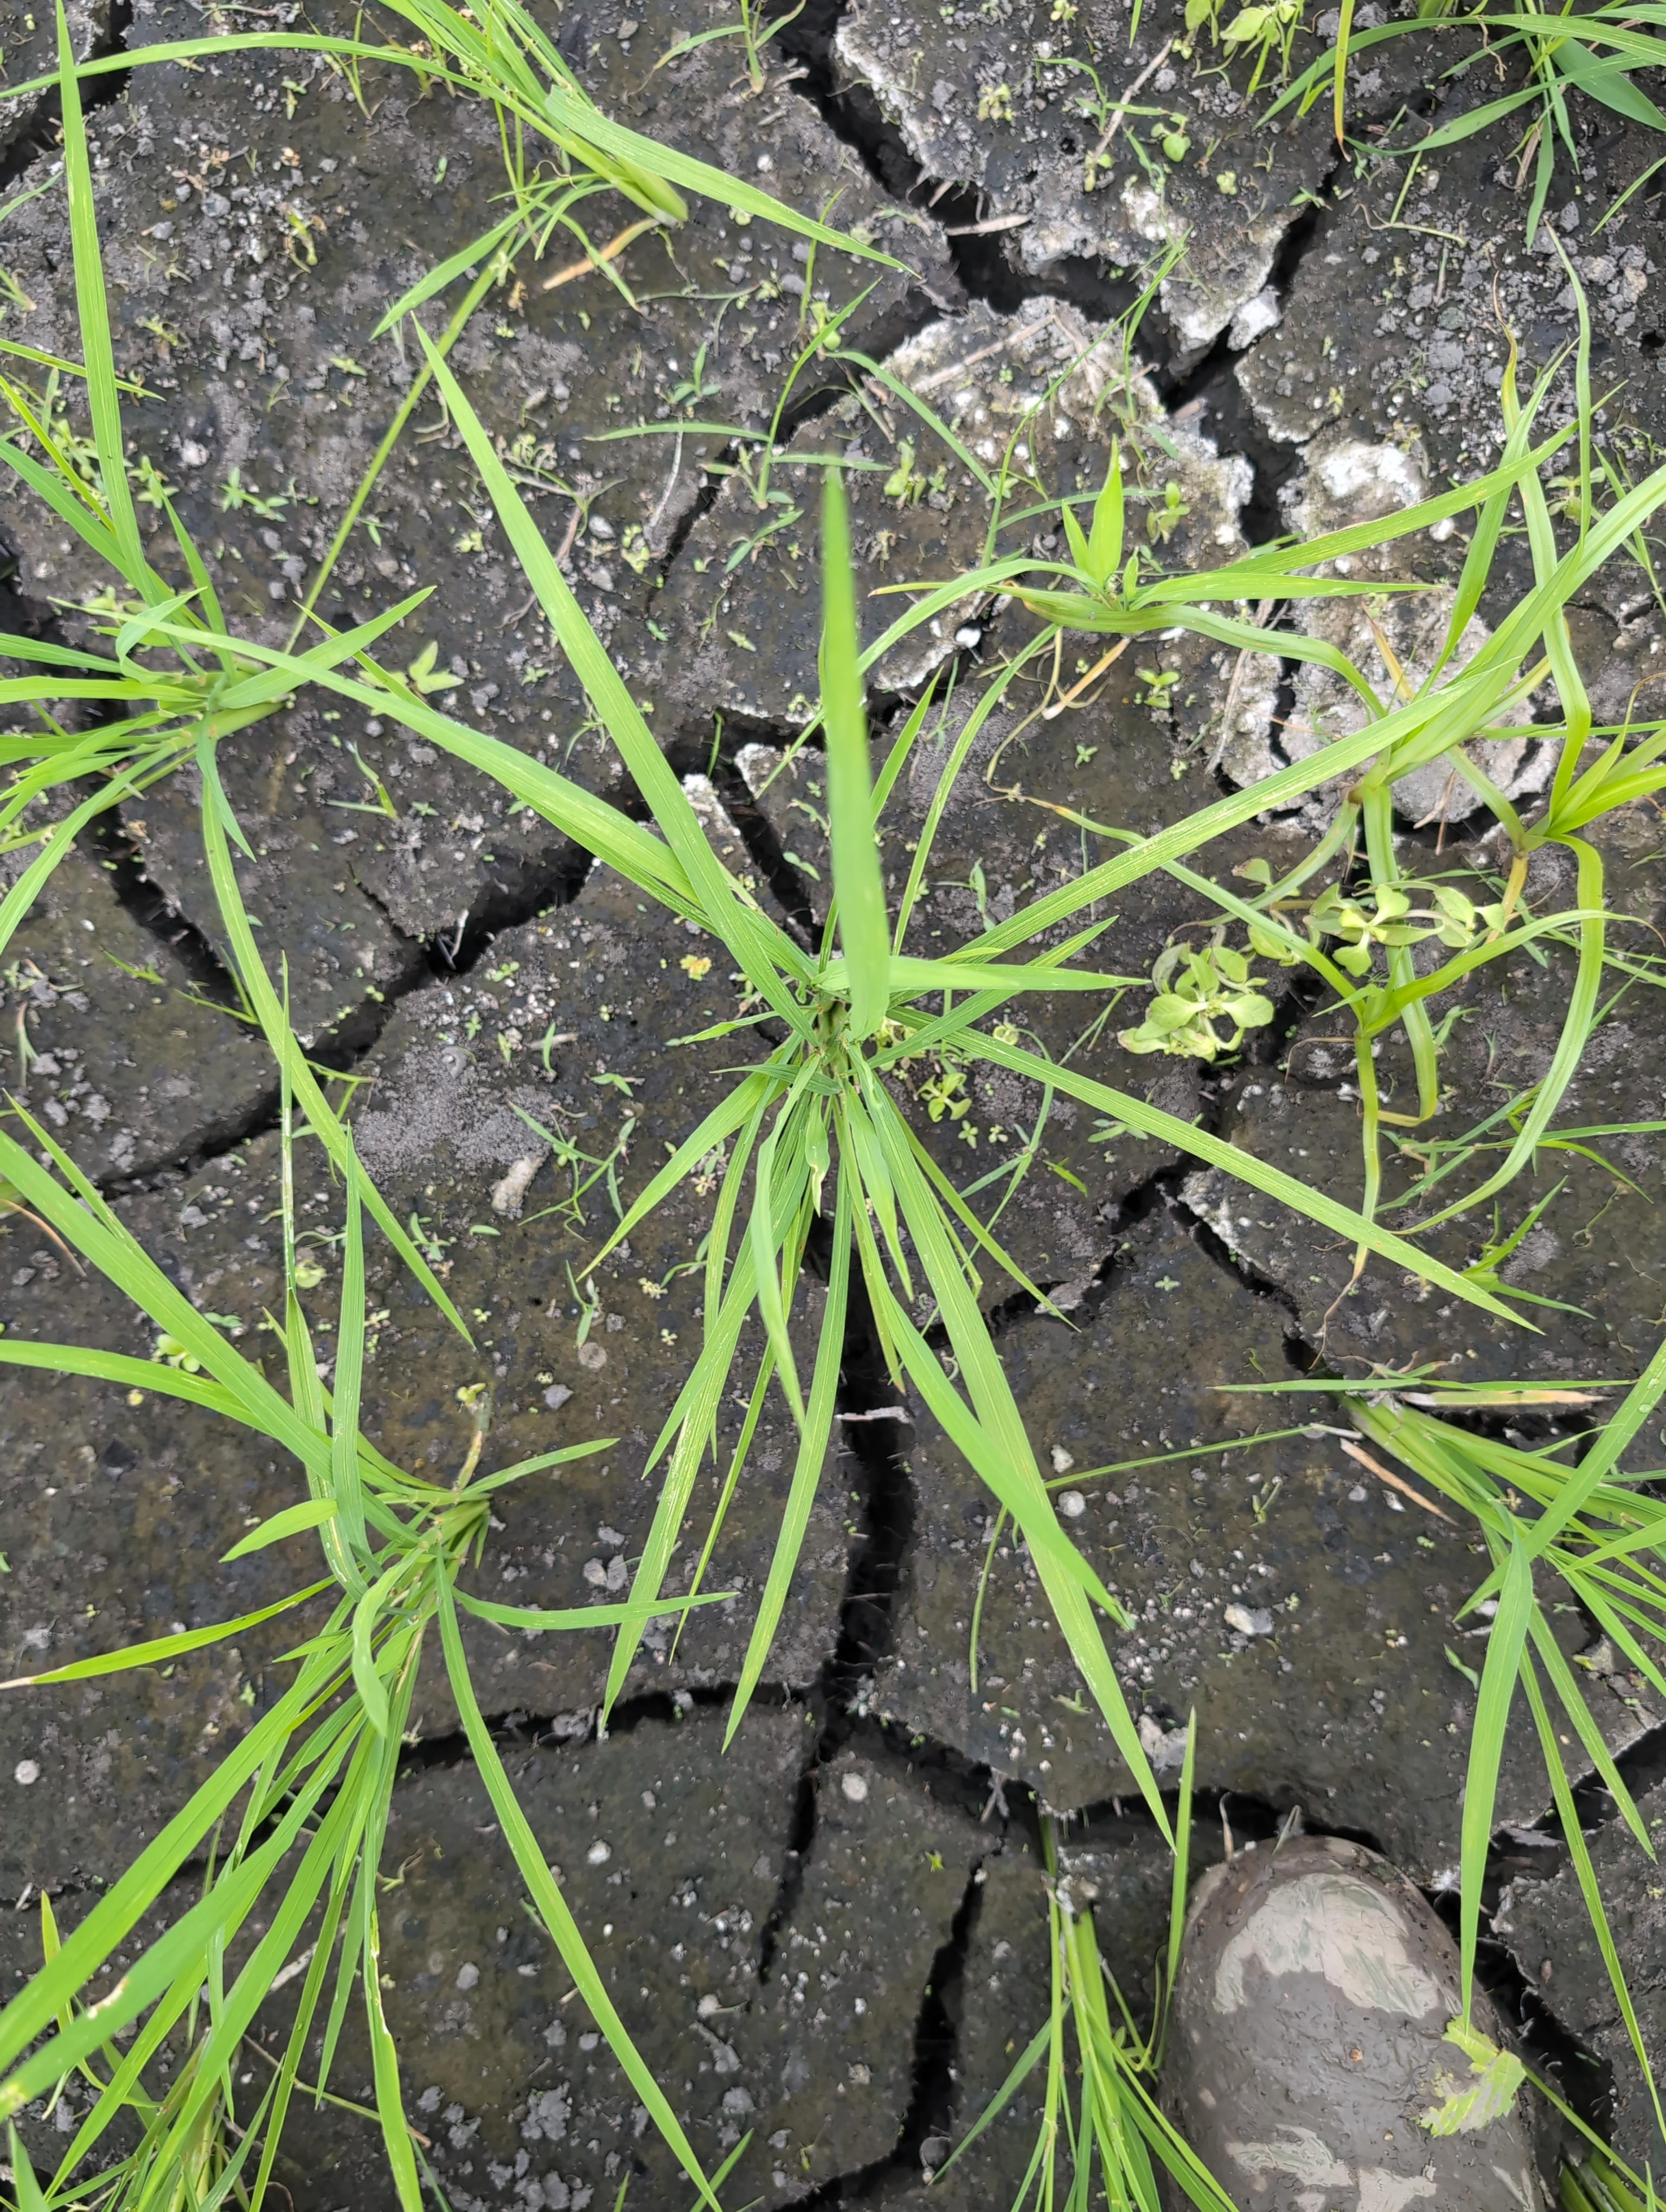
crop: rice
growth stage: establishment seedling
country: Côte d'Ivoire
